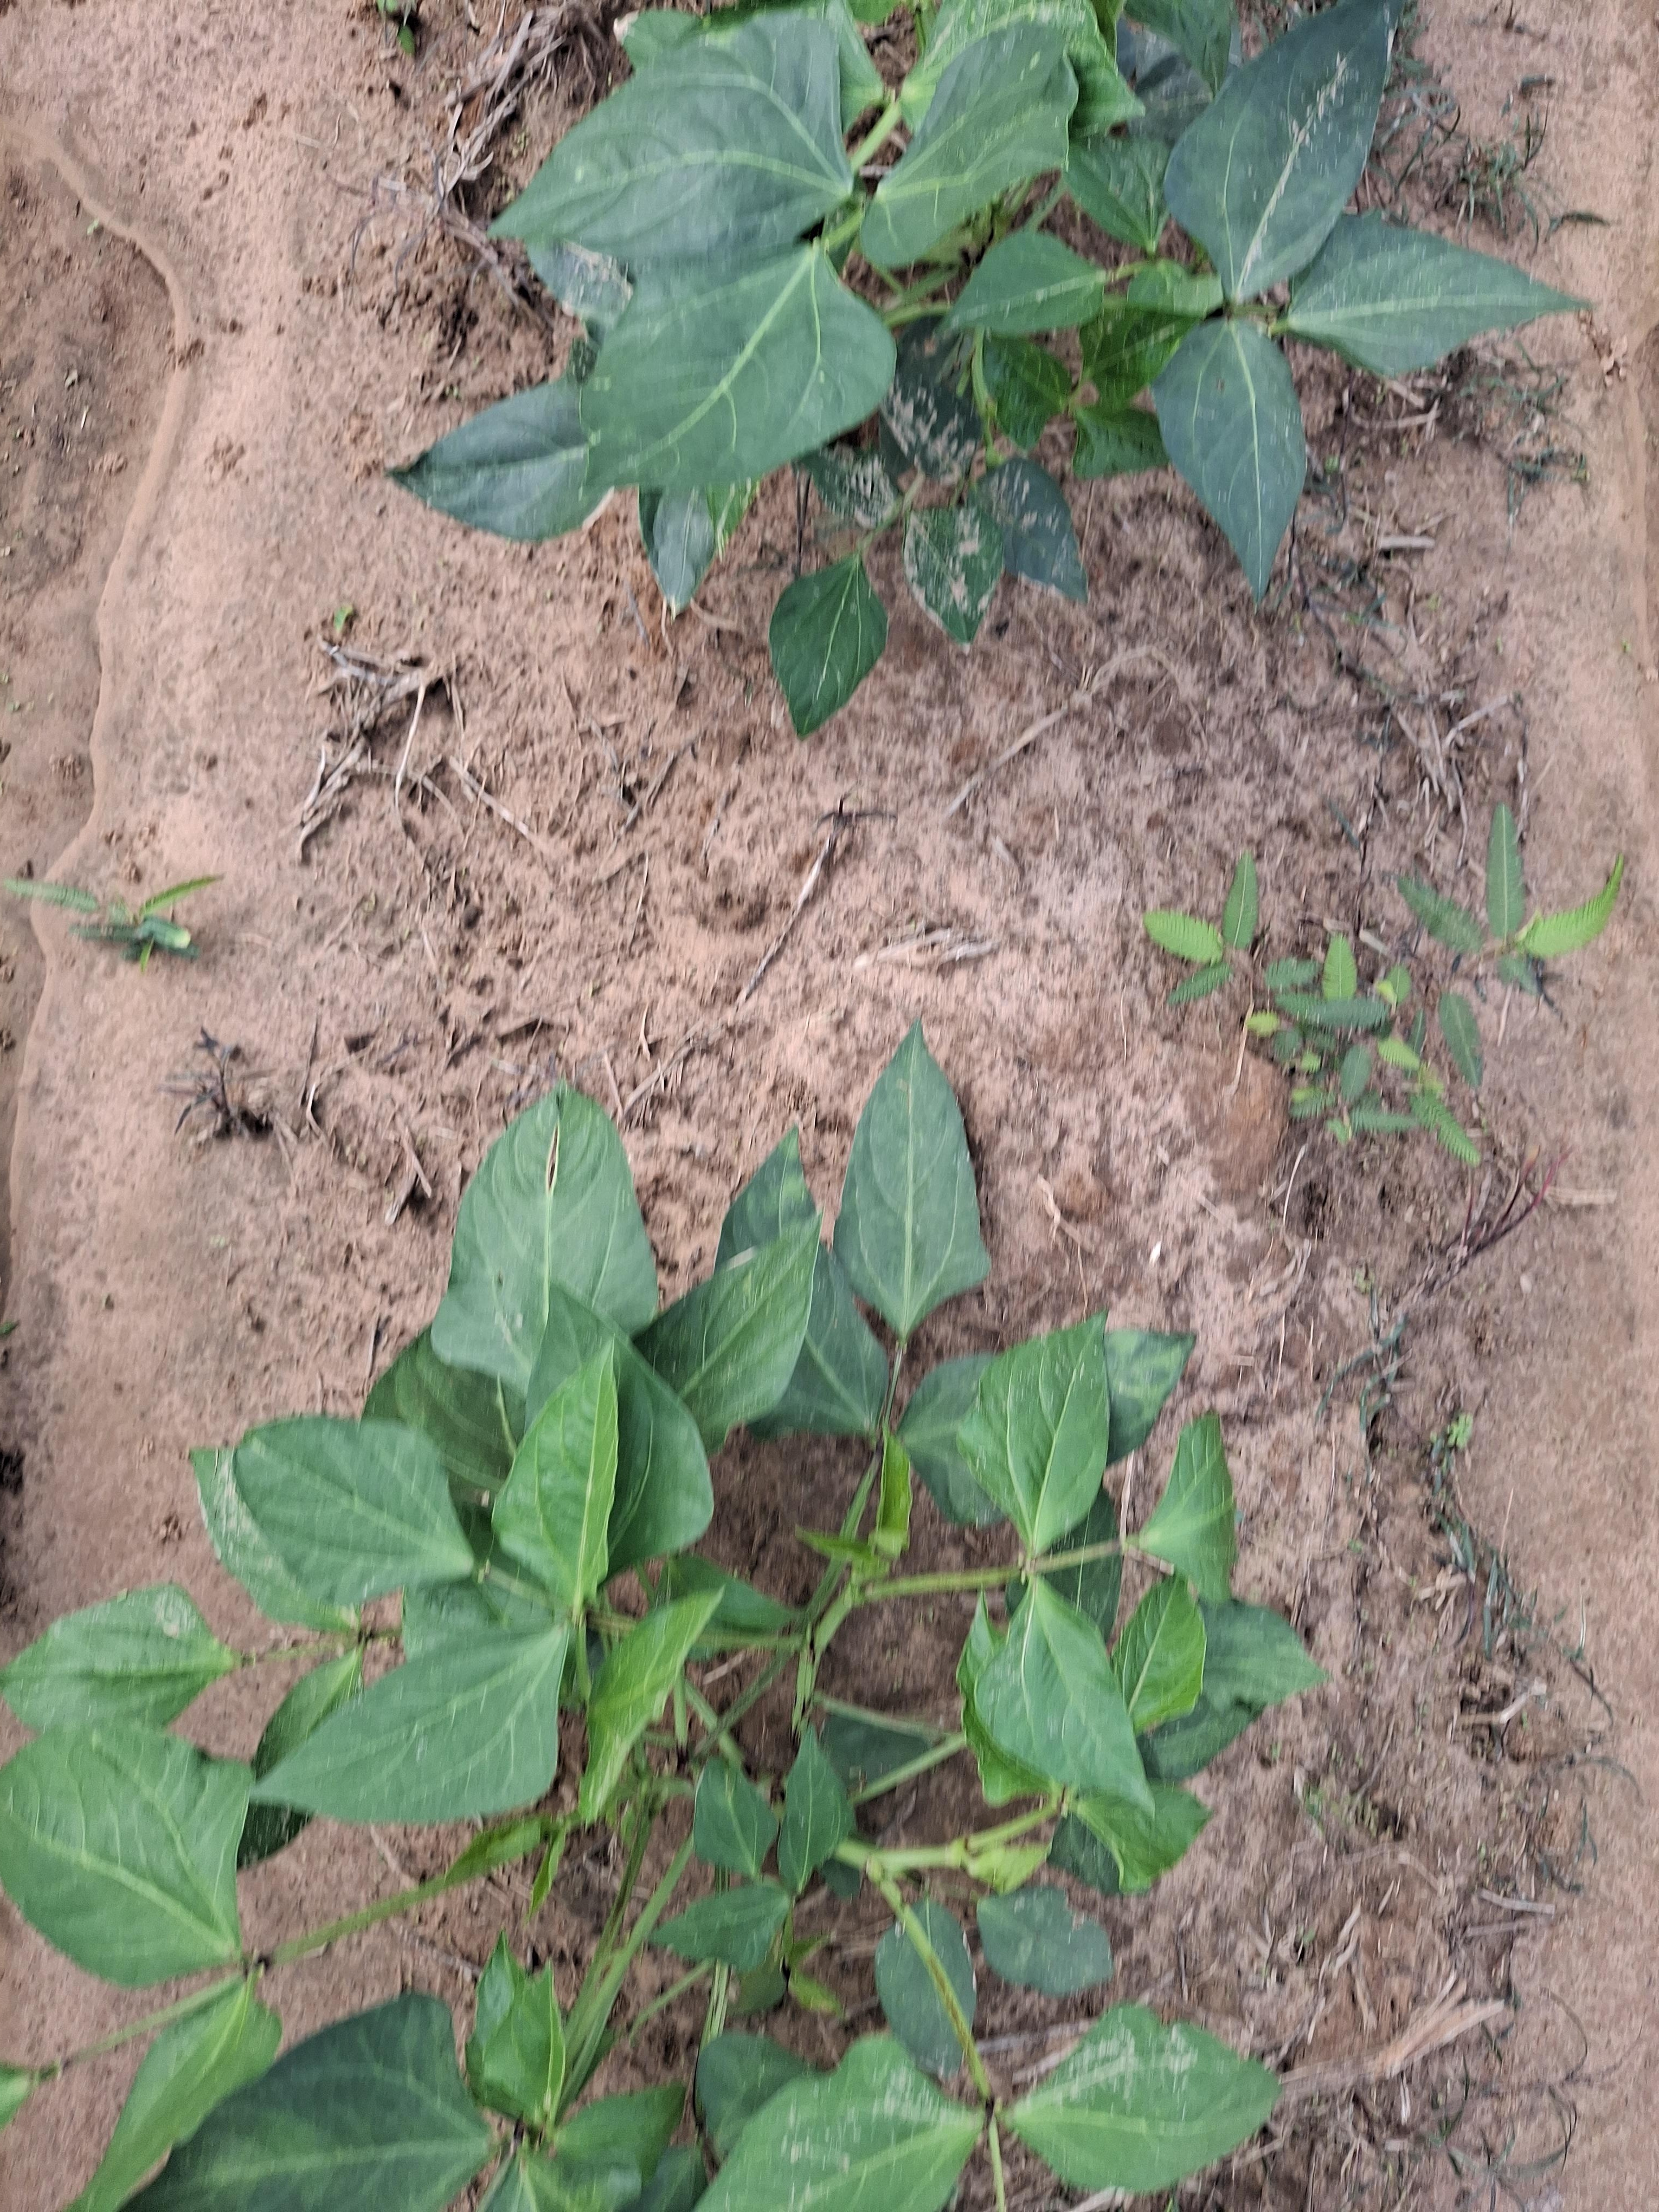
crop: cowpea
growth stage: vegetative
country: Nigeria
